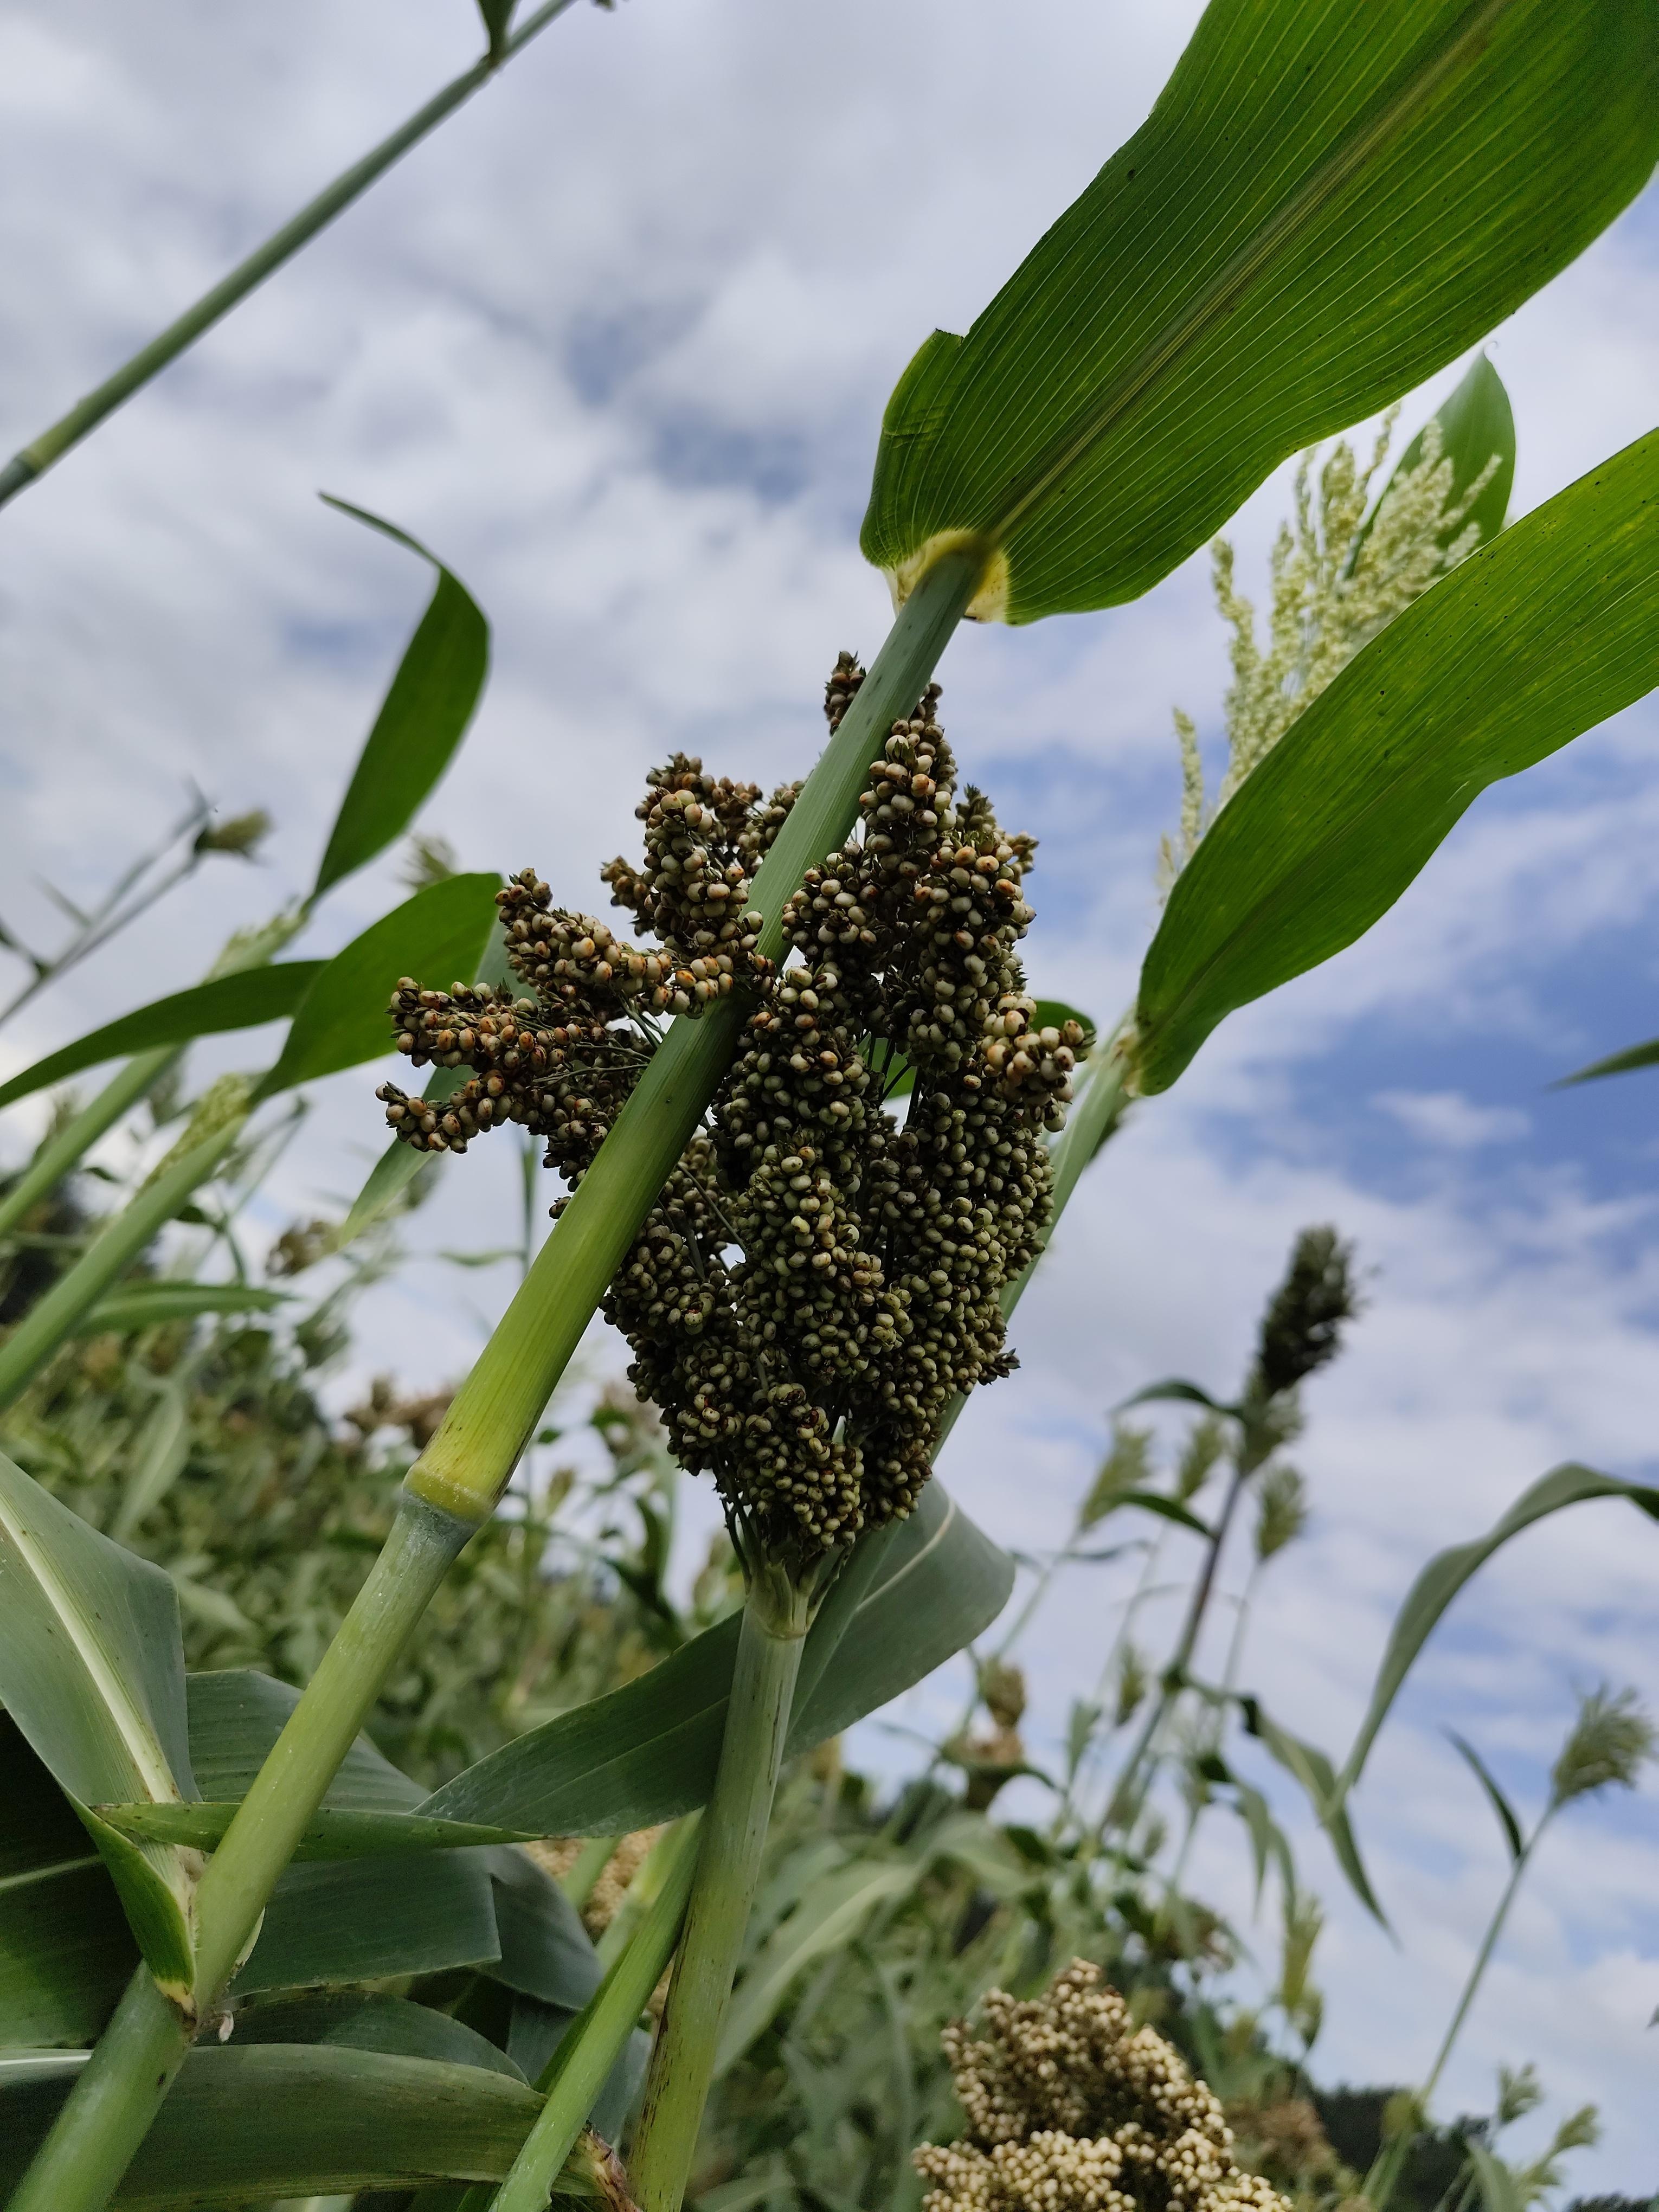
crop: sorghum
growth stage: filling grain
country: Tanzania
